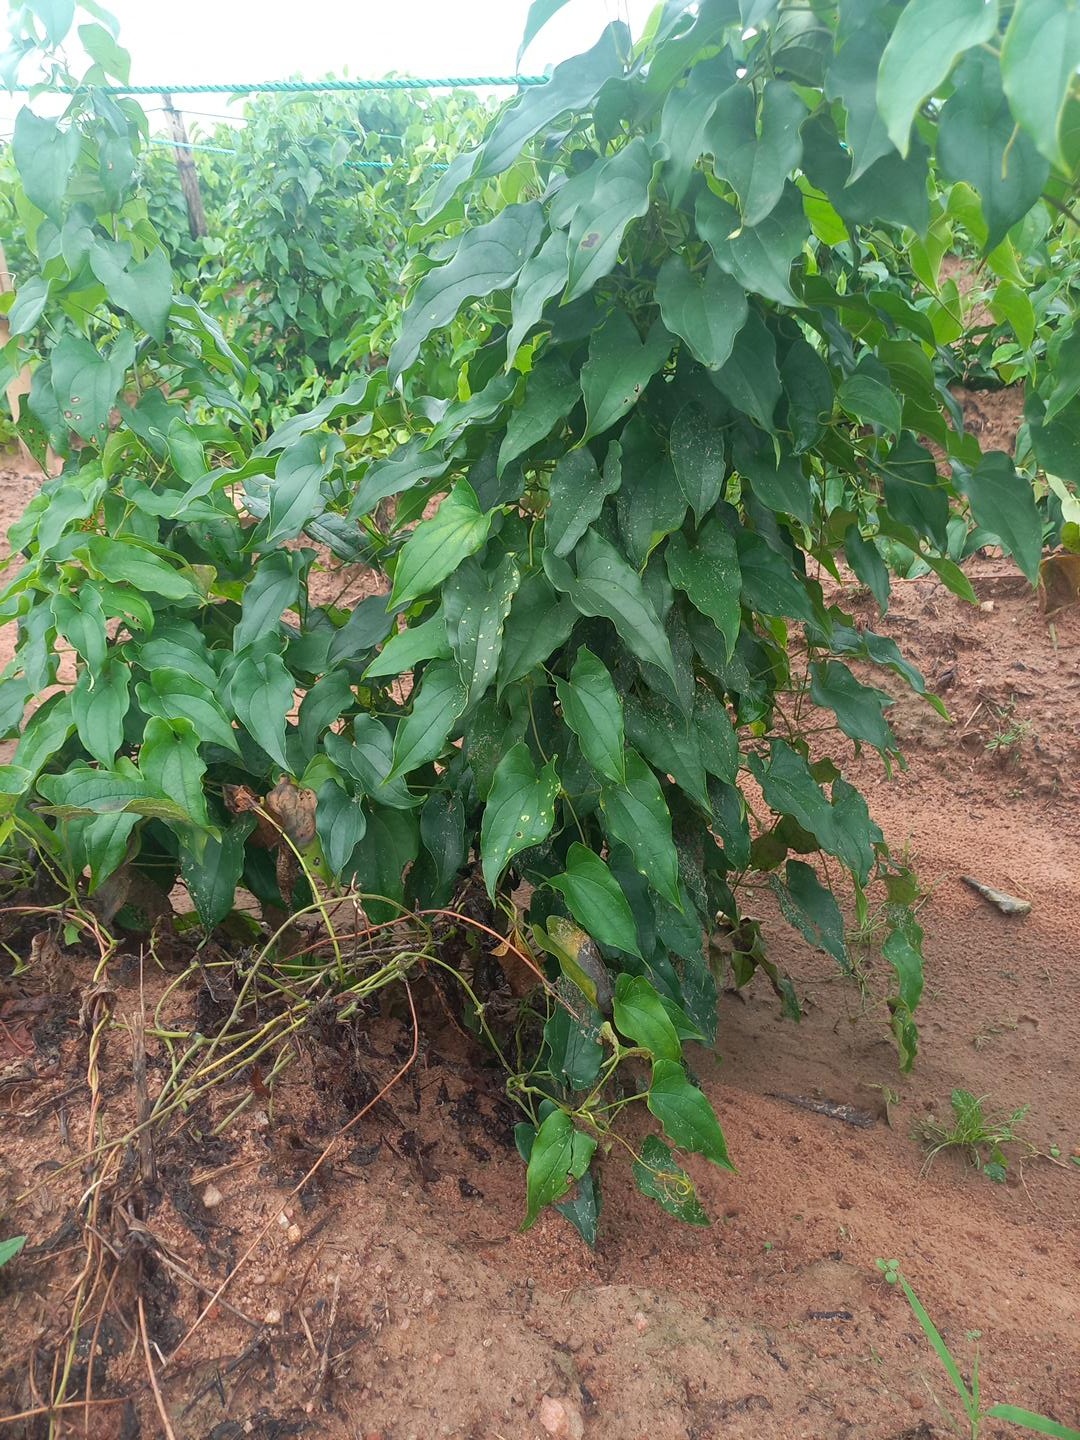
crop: yam
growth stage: vegetative
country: Nigeria
